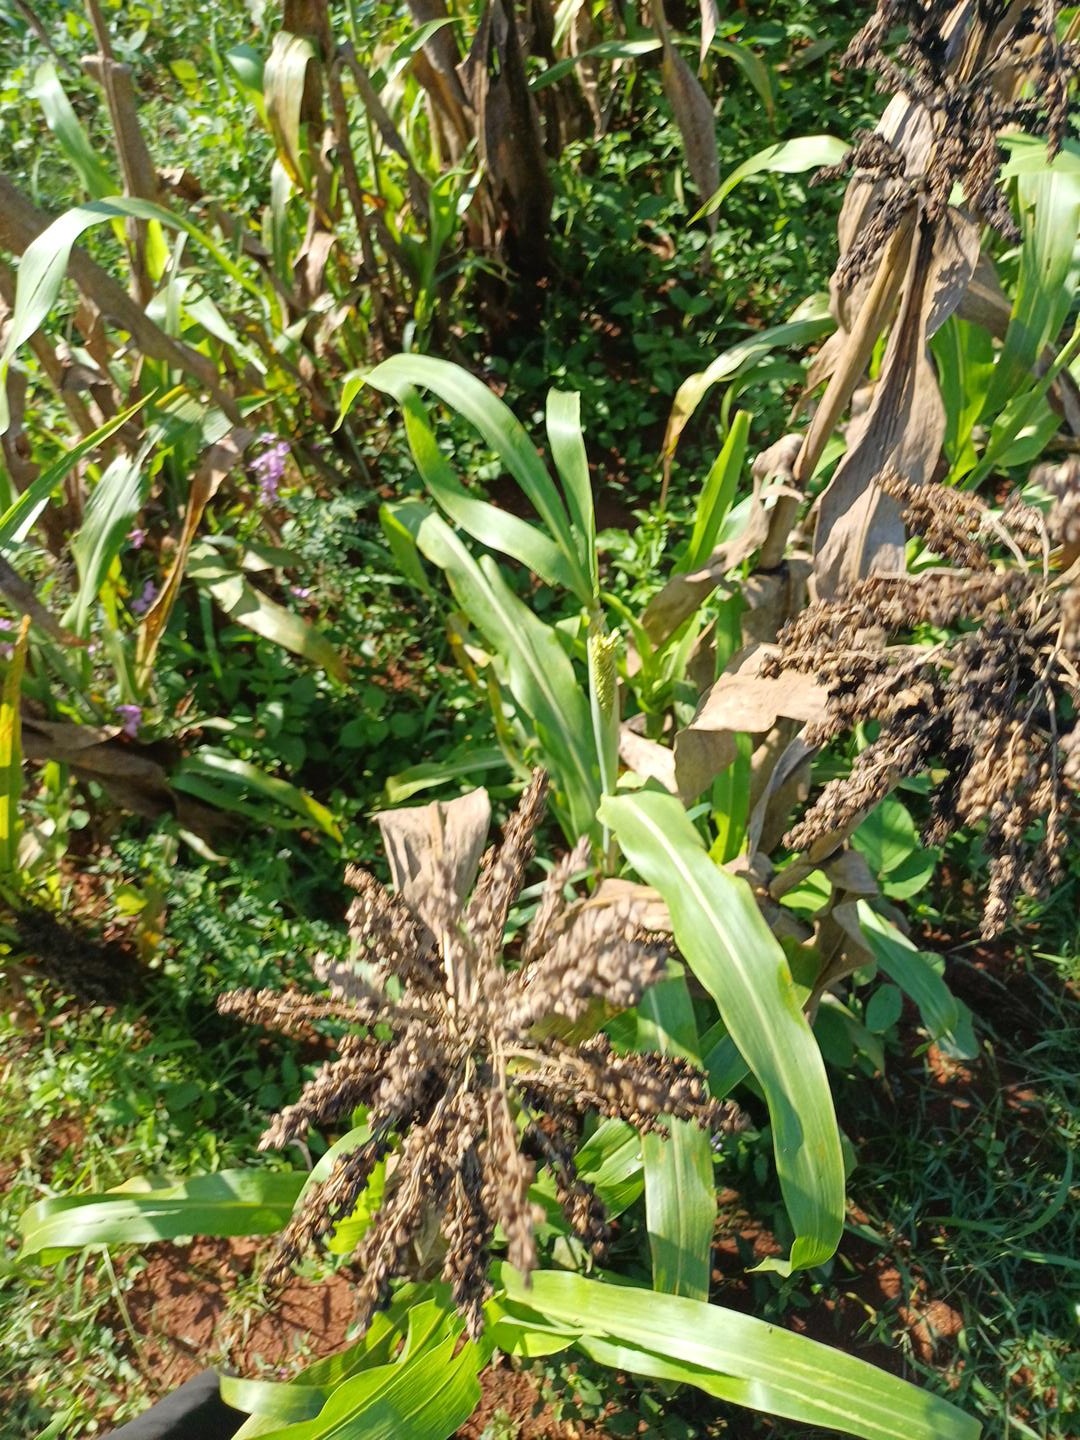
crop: sorghum
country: Kenya
